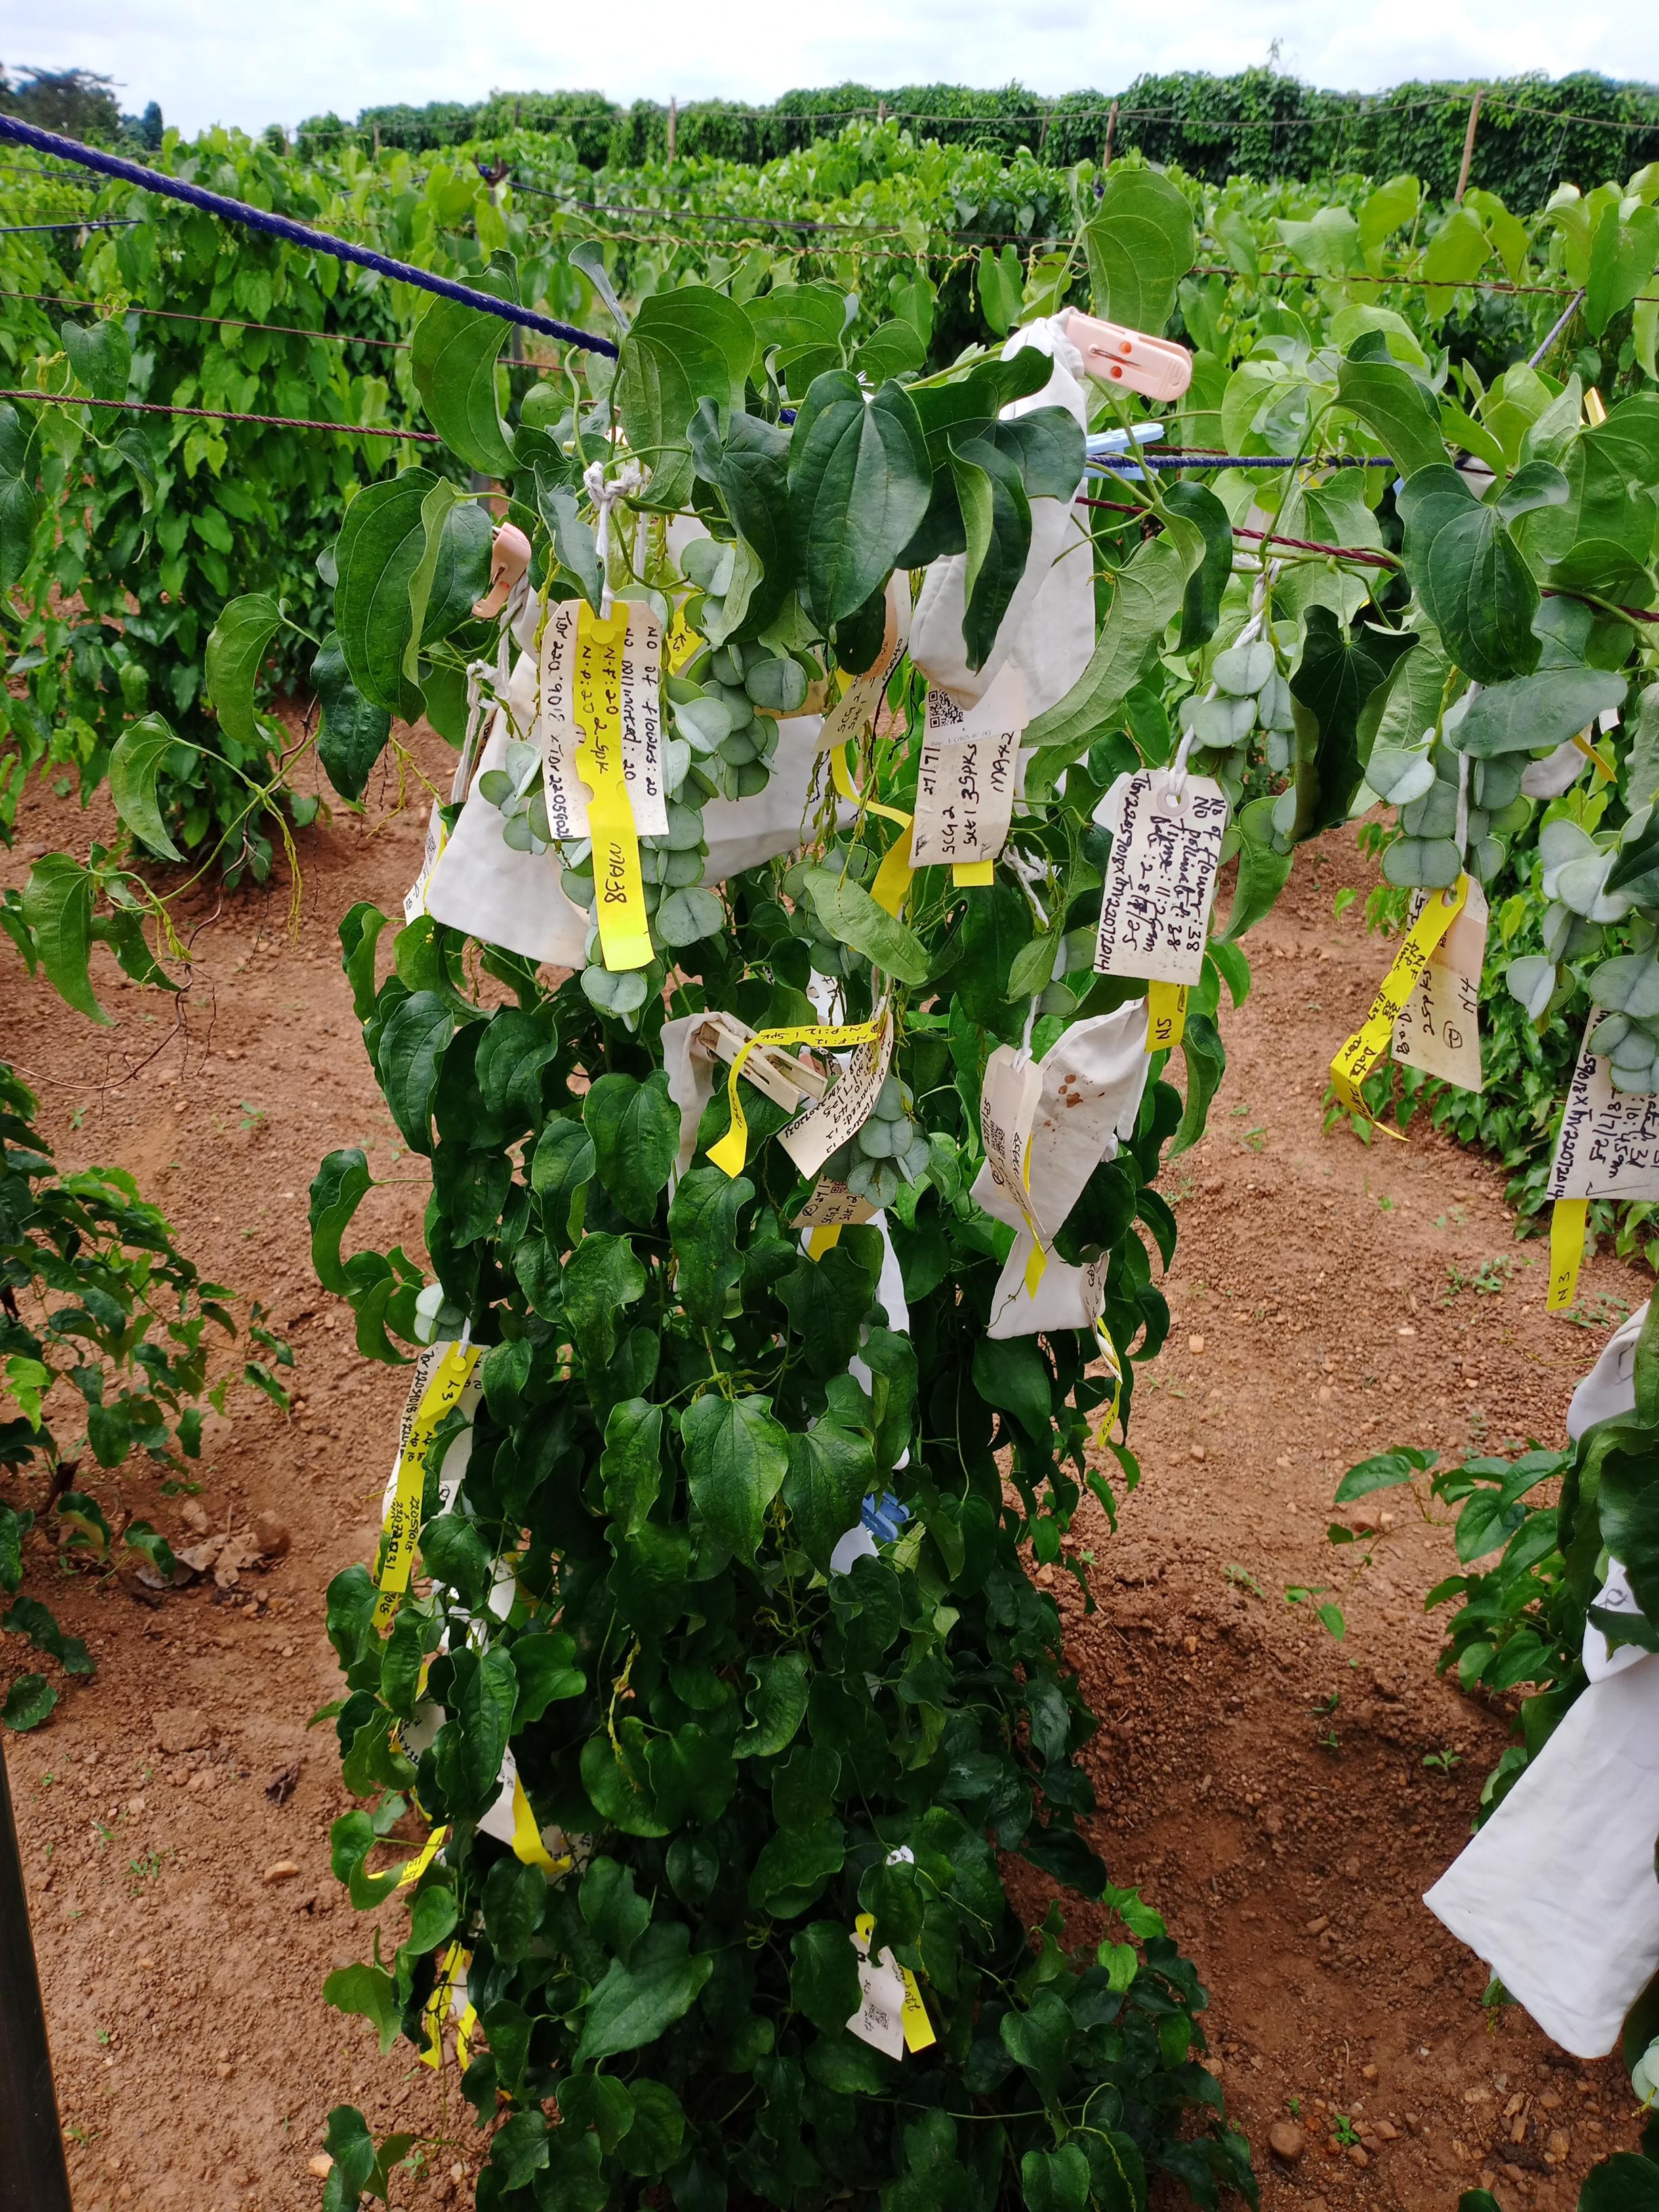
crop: yam
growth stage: development fruit
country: Nigeria
